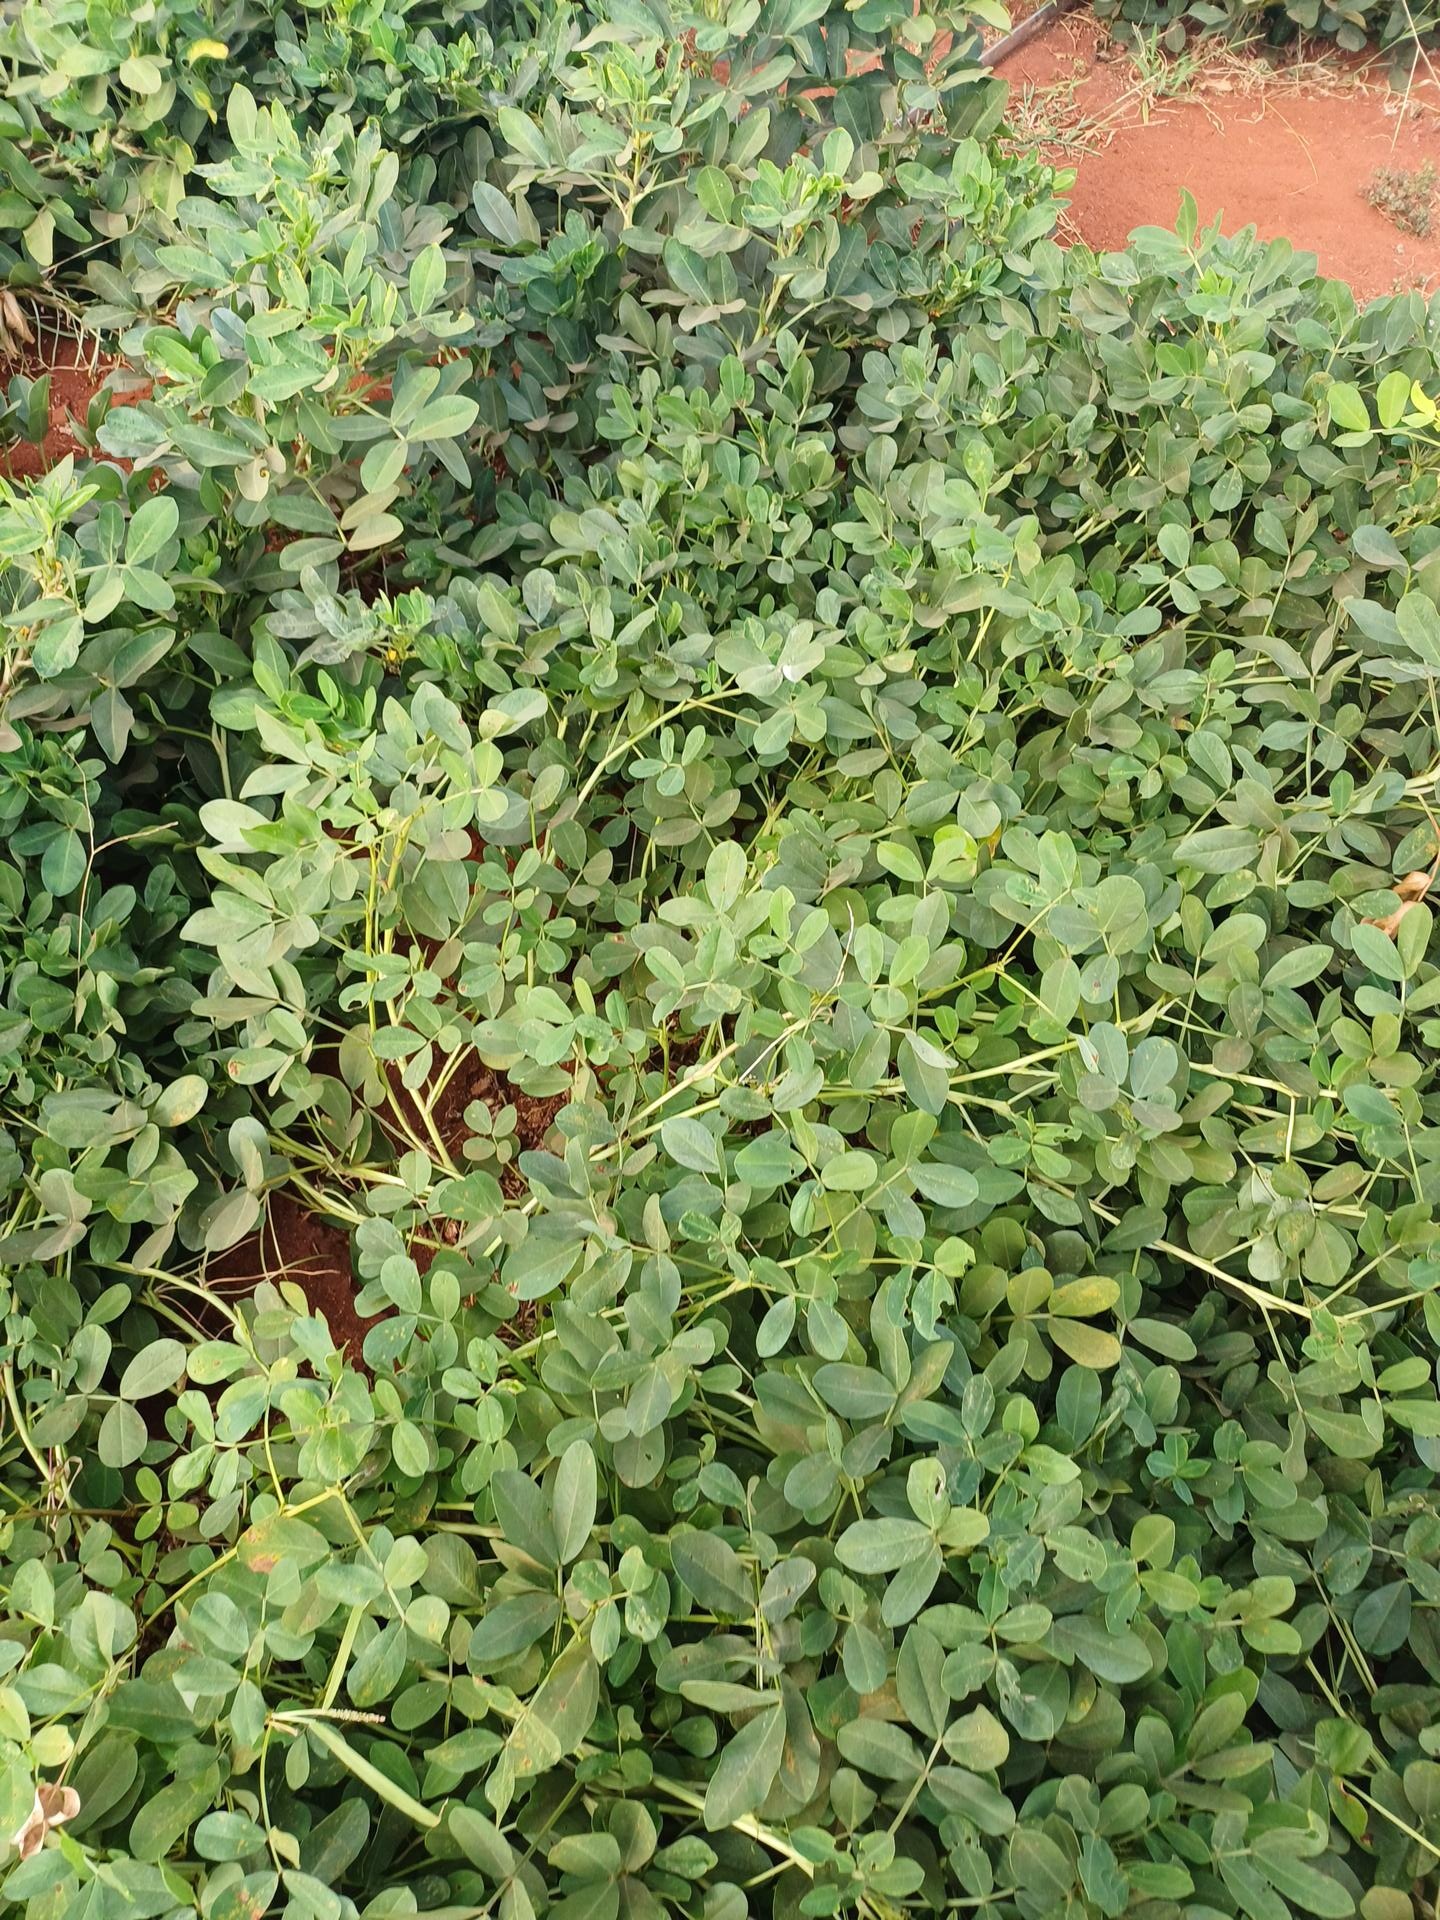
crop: groundnut
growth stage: maturity
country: Kenya
